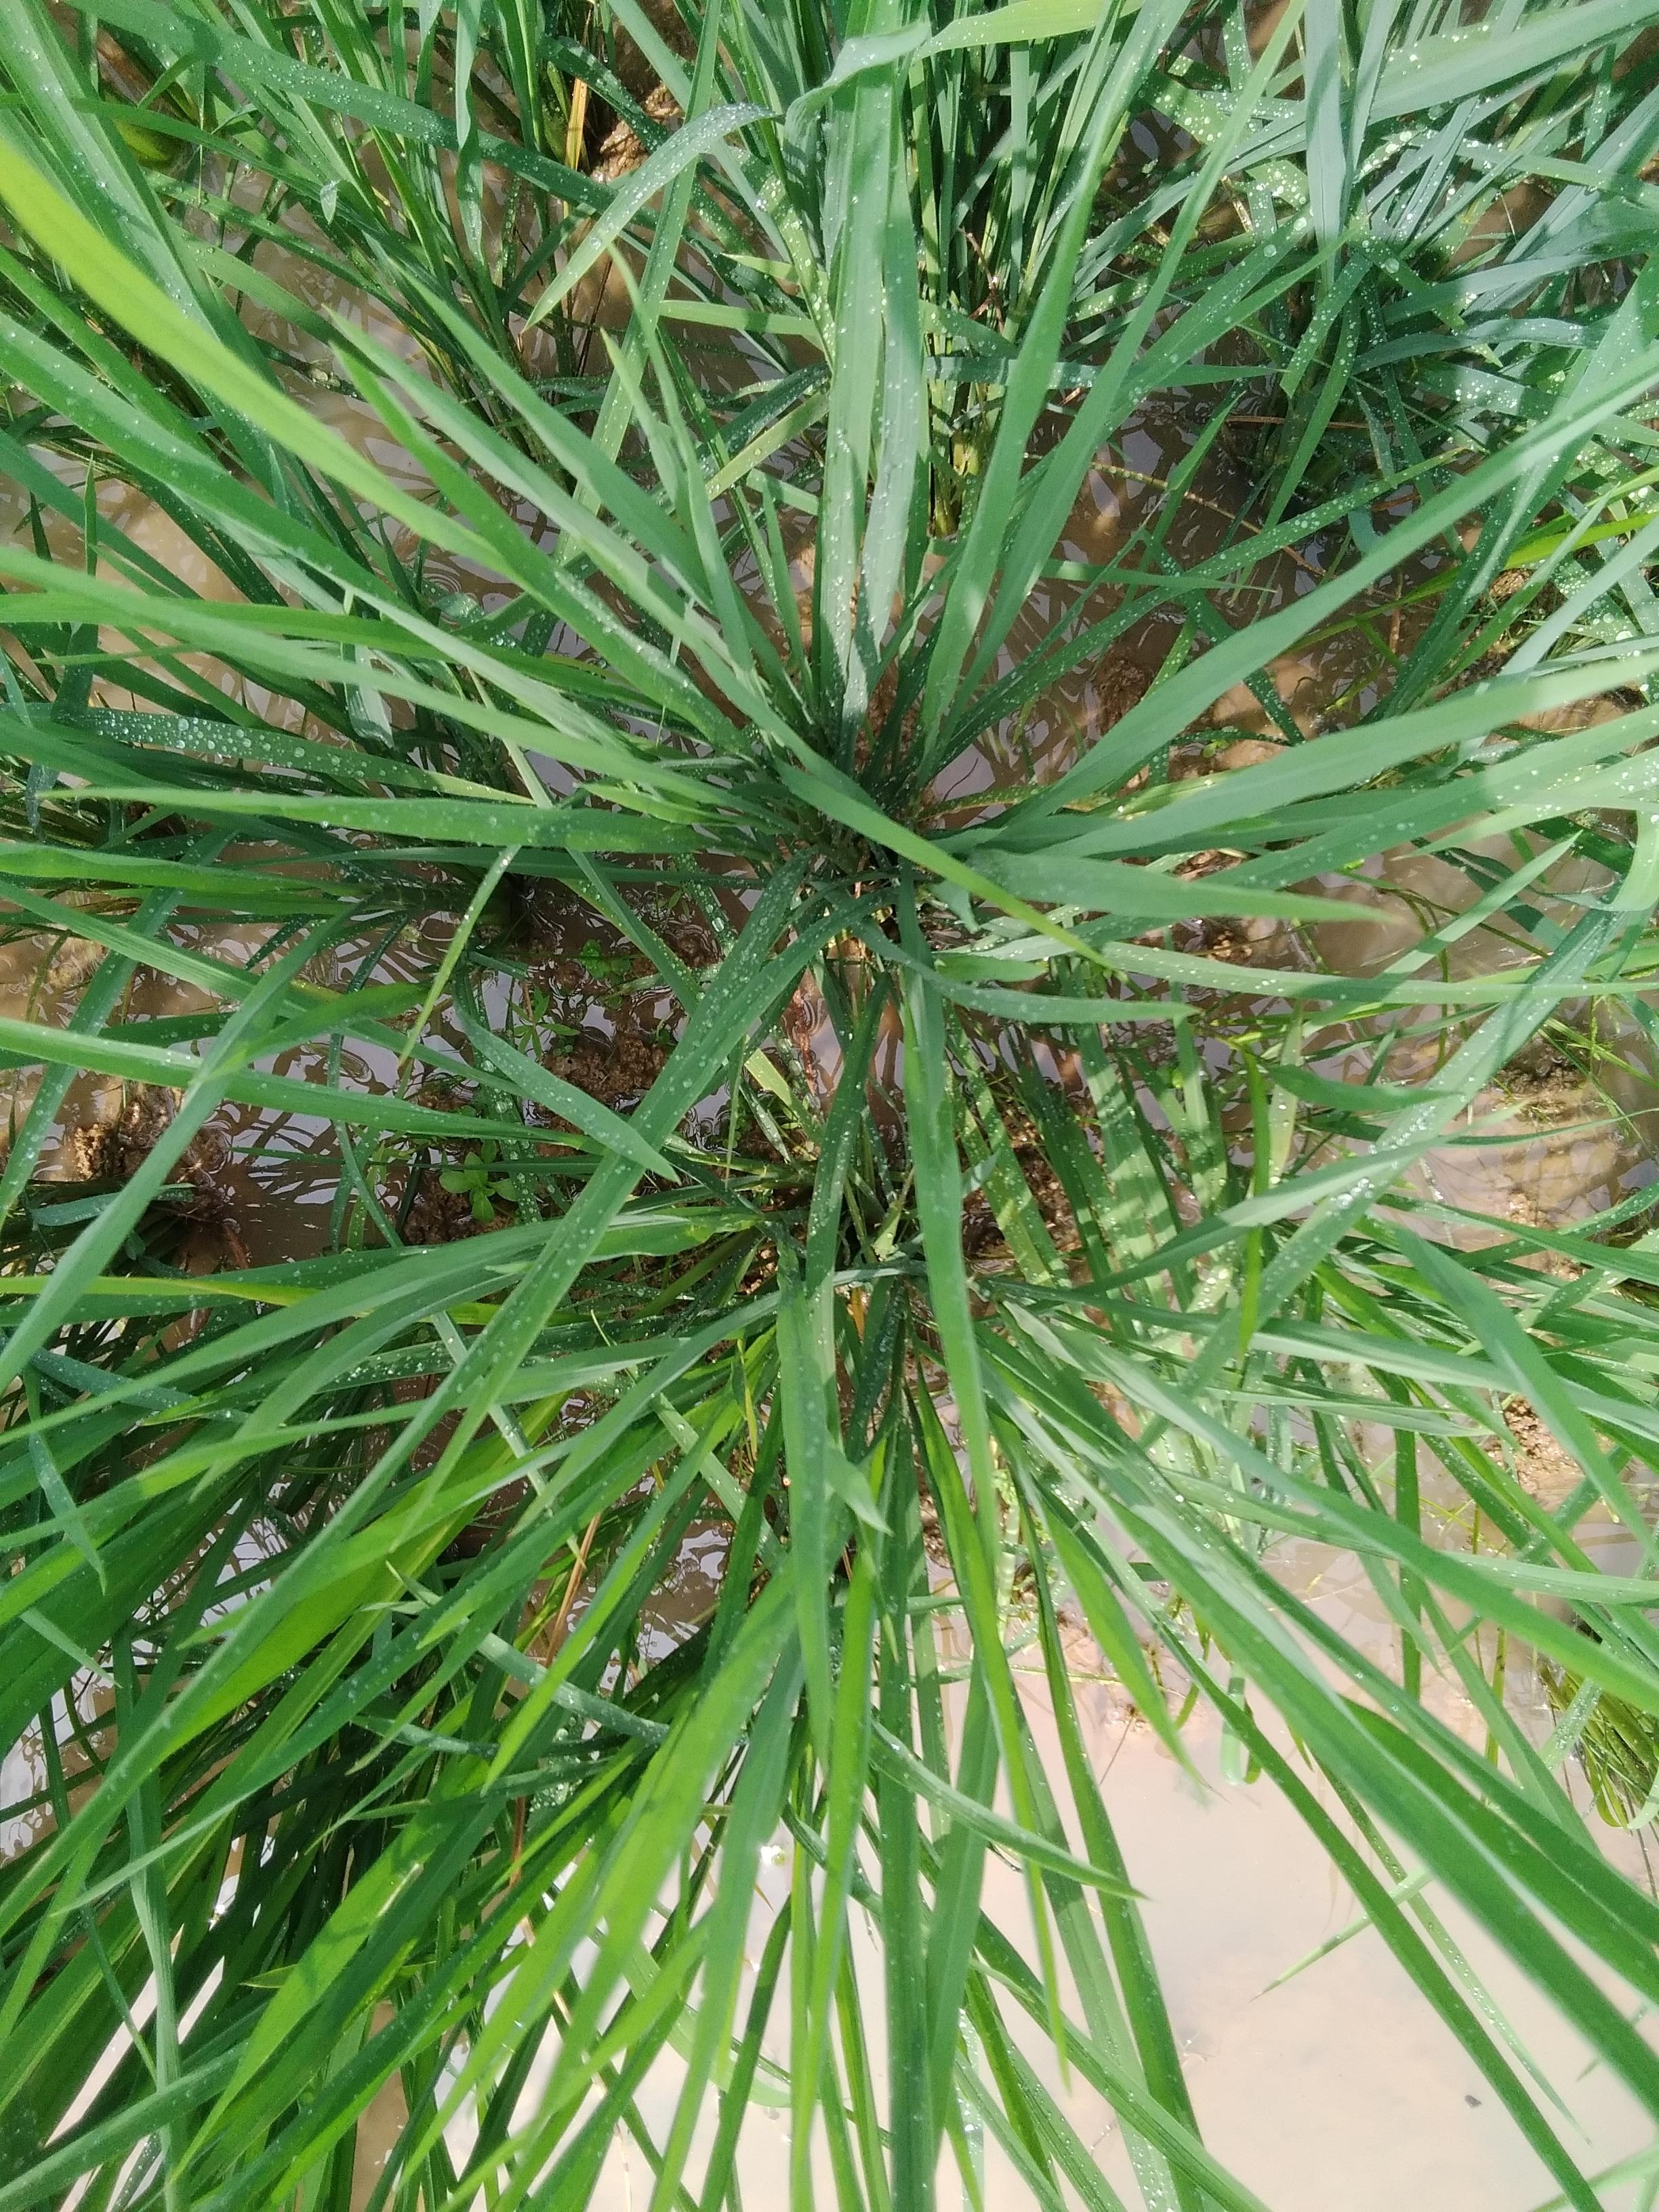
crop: rice
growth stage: vegetative
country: Nigeria
